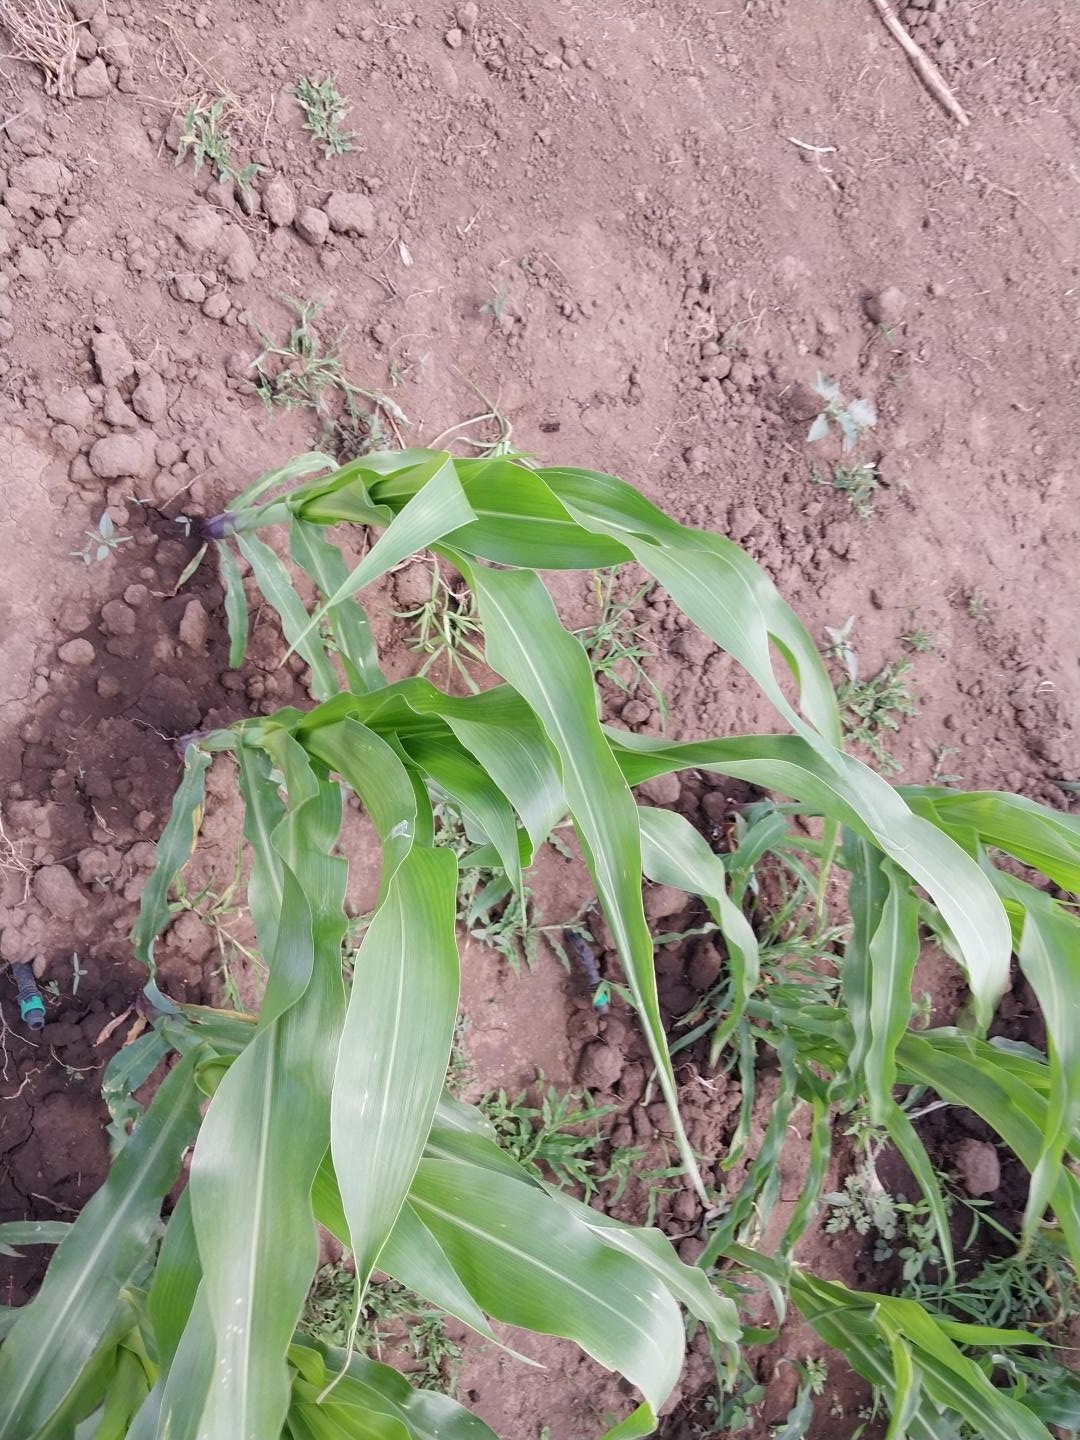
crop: maize
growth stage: vegetative
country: Tanzania
